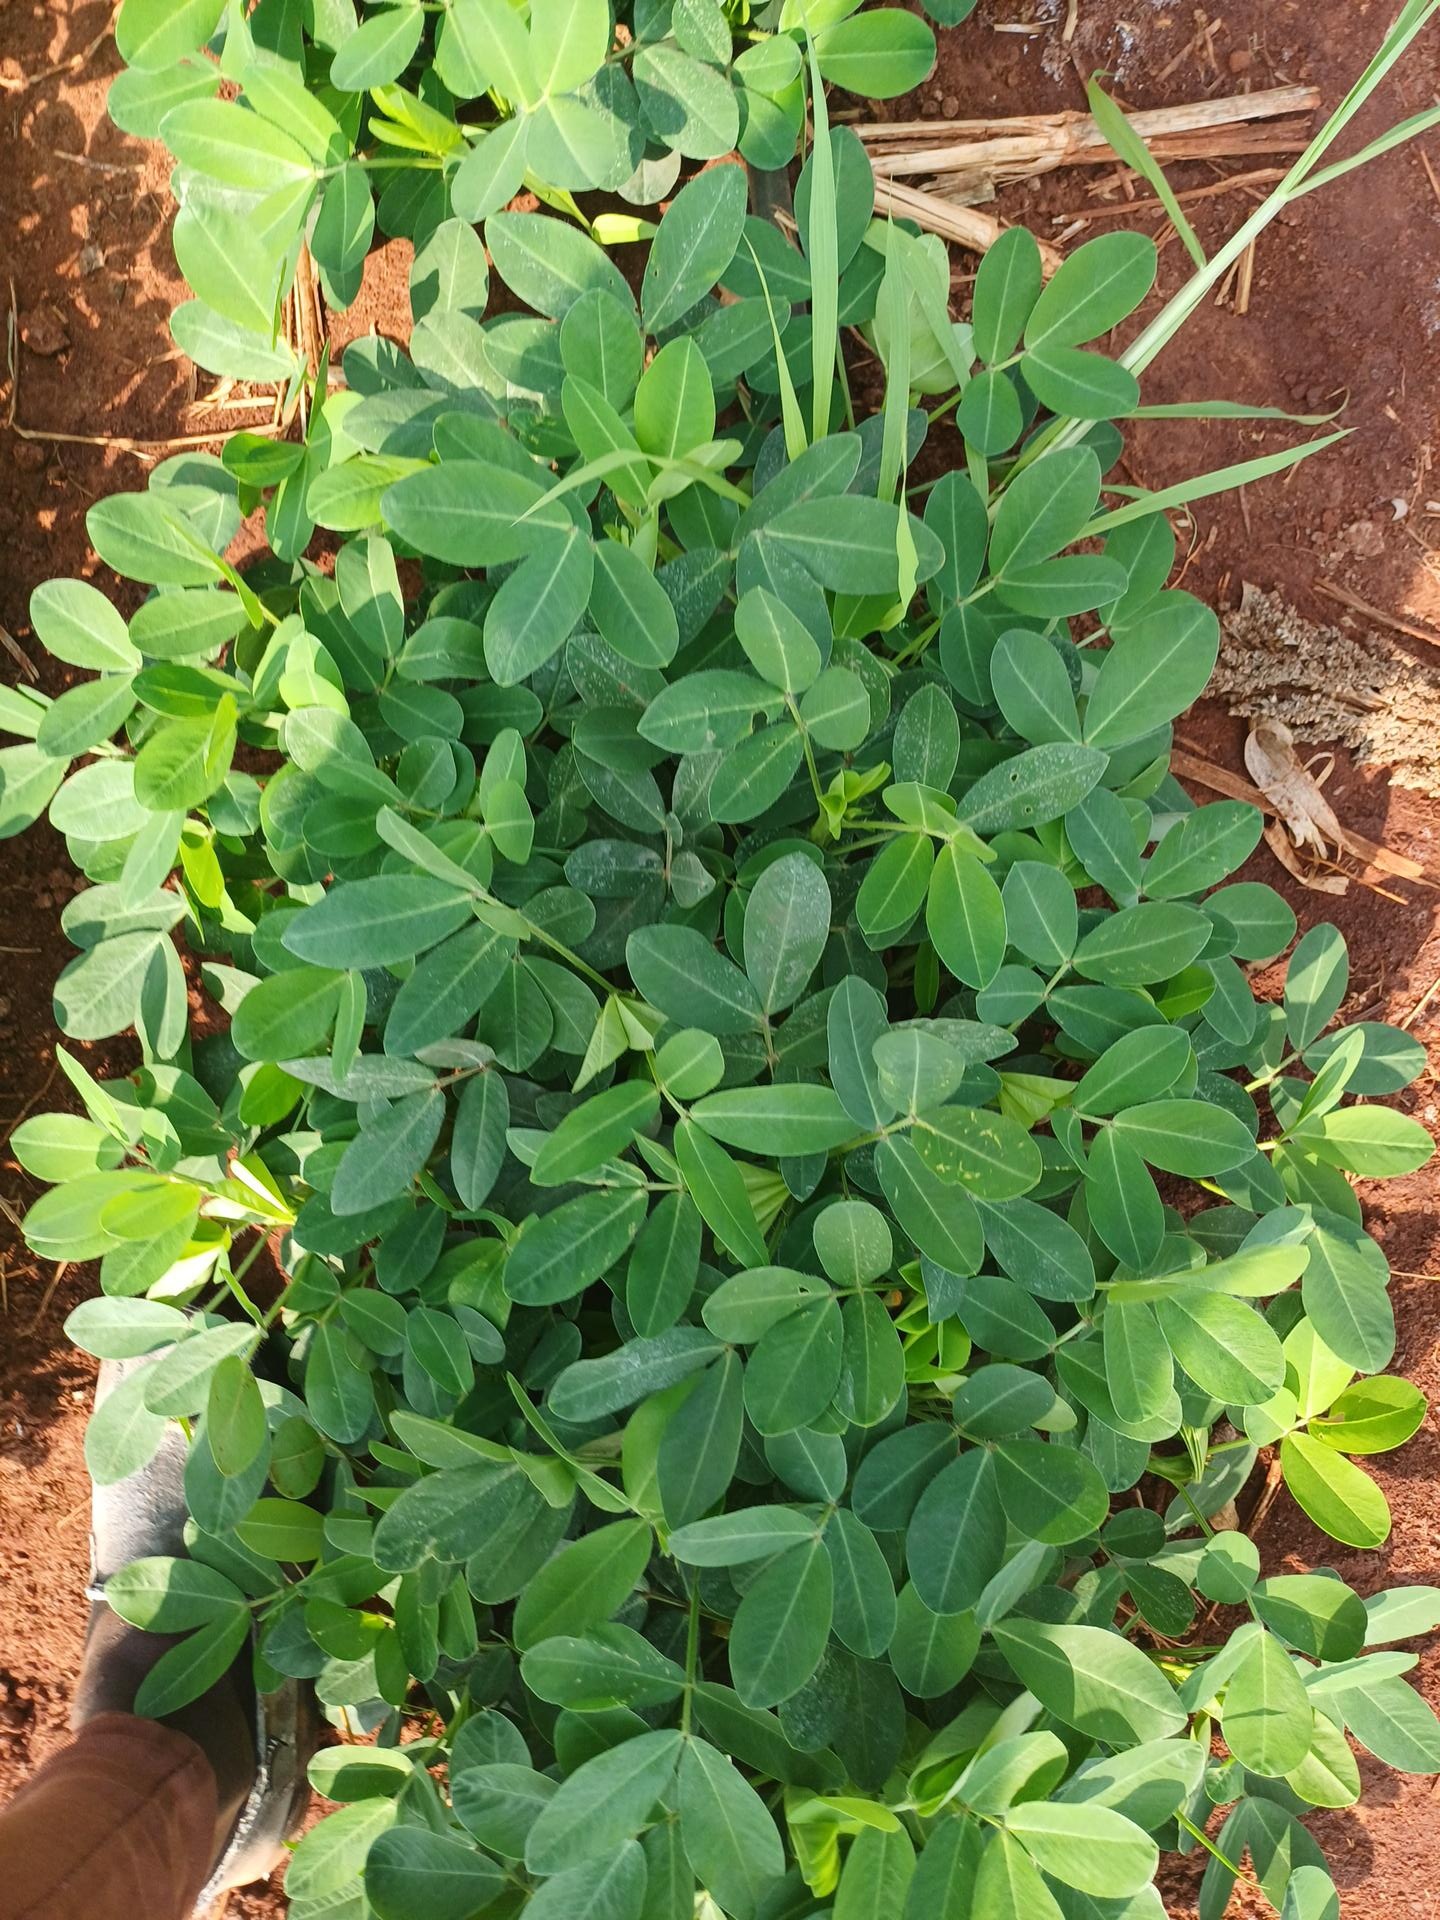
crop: groundnut
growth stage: flowering
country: Kenya
